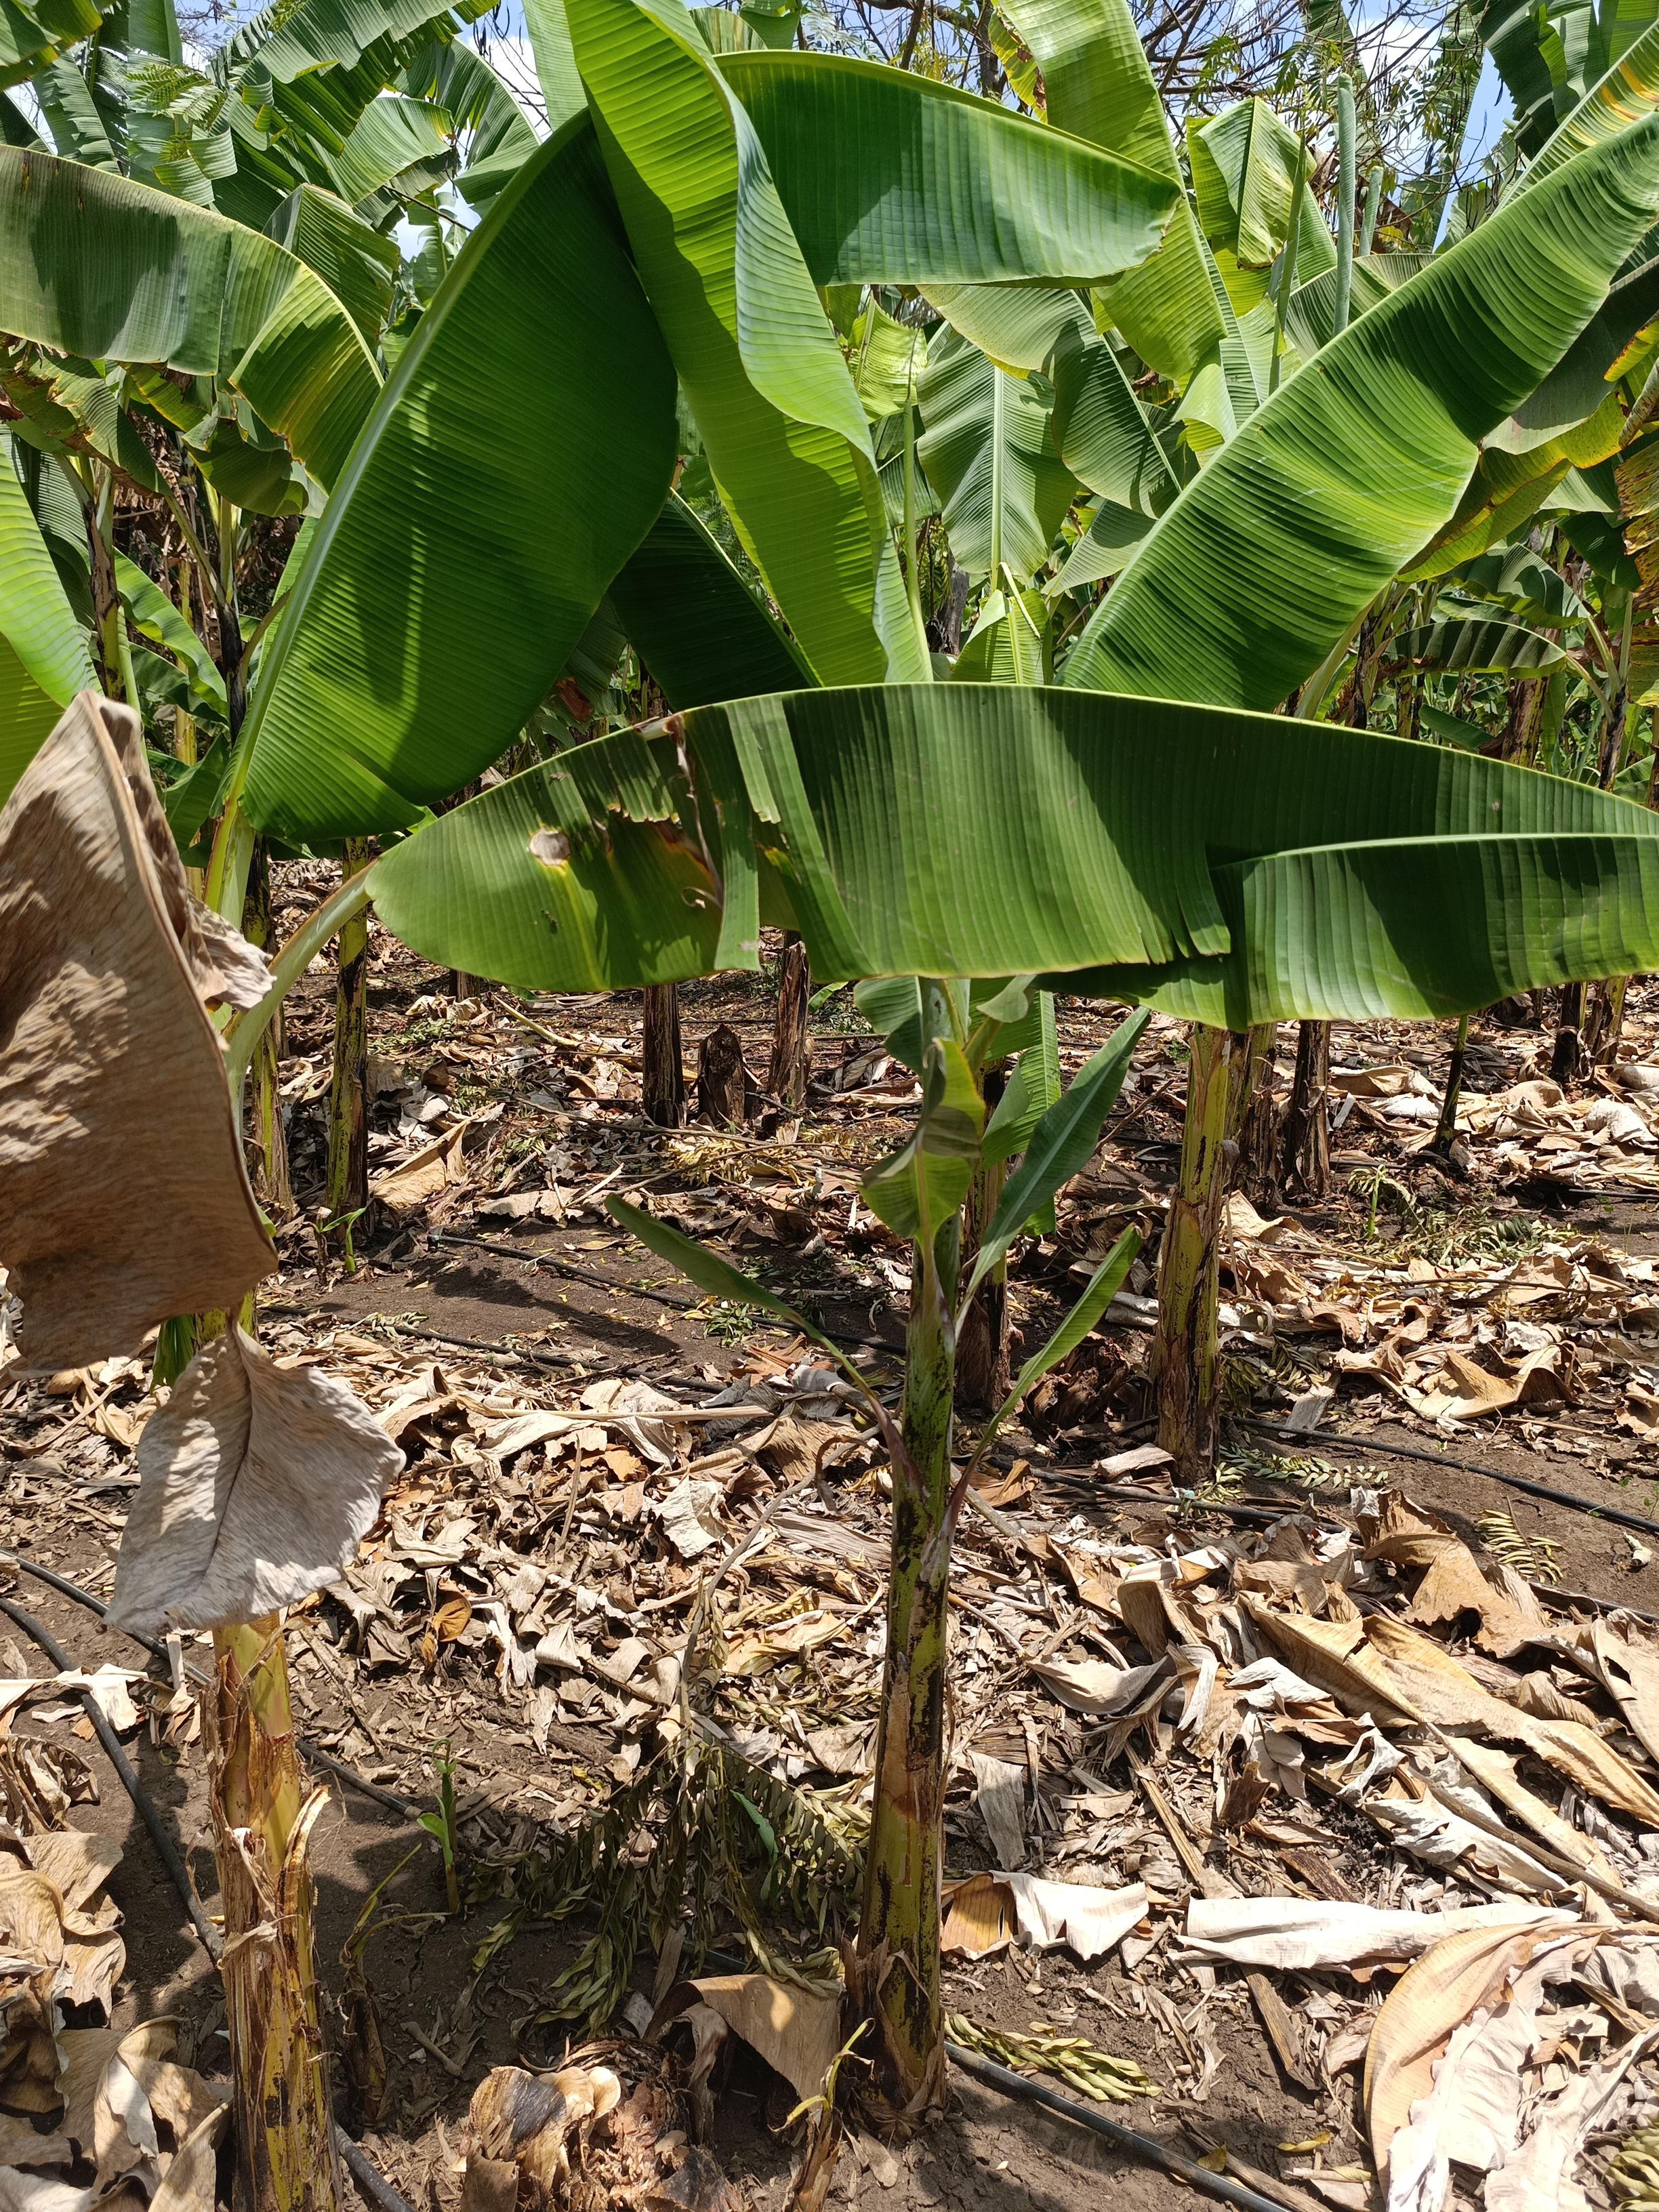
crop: banana
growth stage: vegetative
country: Tanzania
